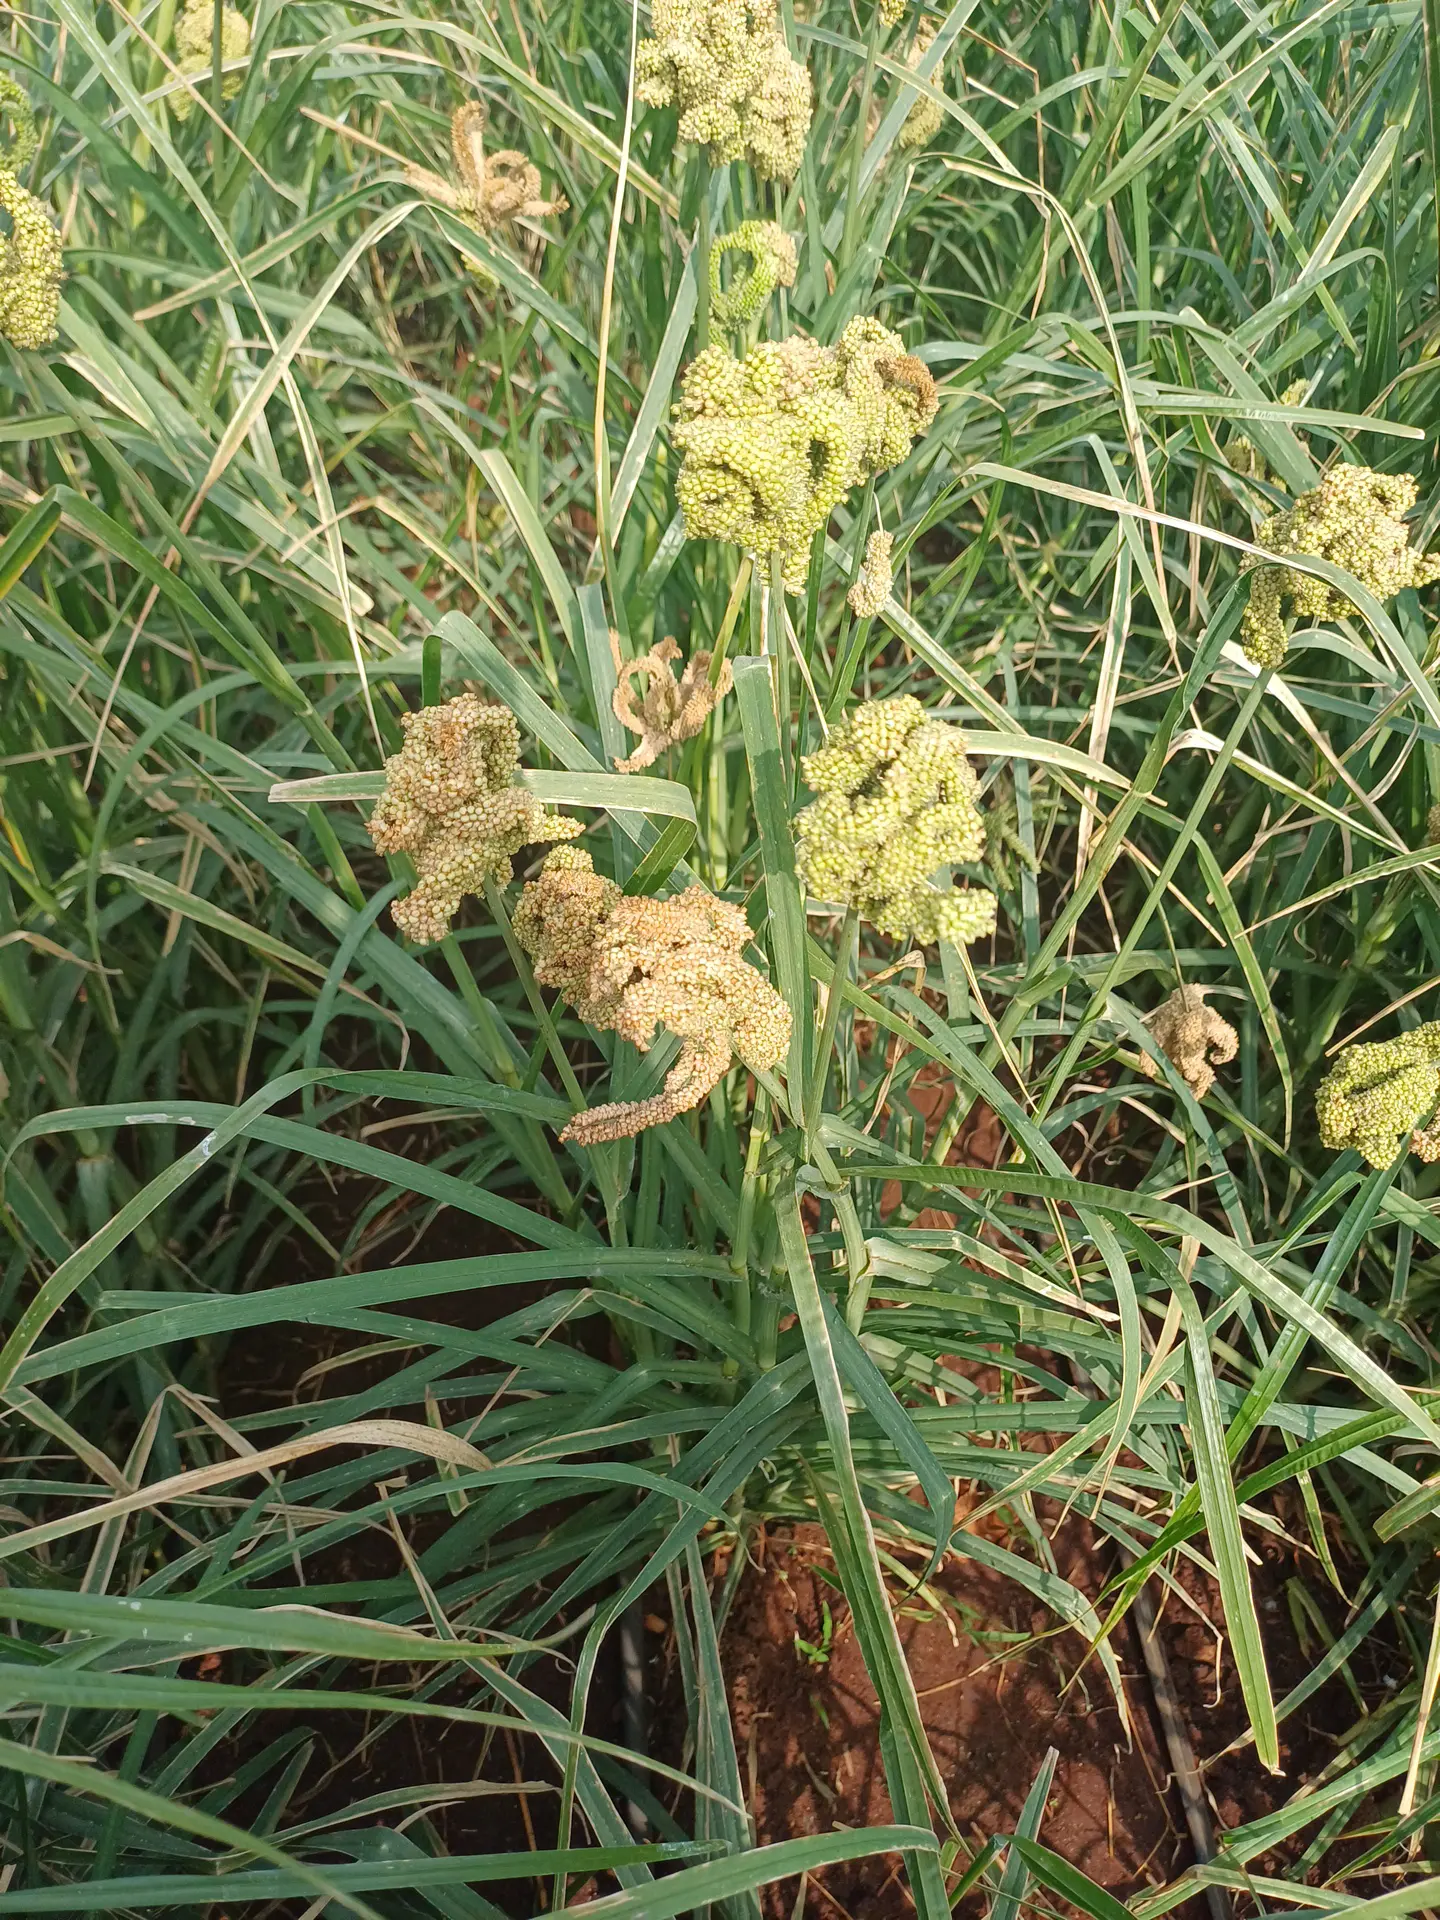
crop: finger millet
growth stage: filling grain
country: Kenya
